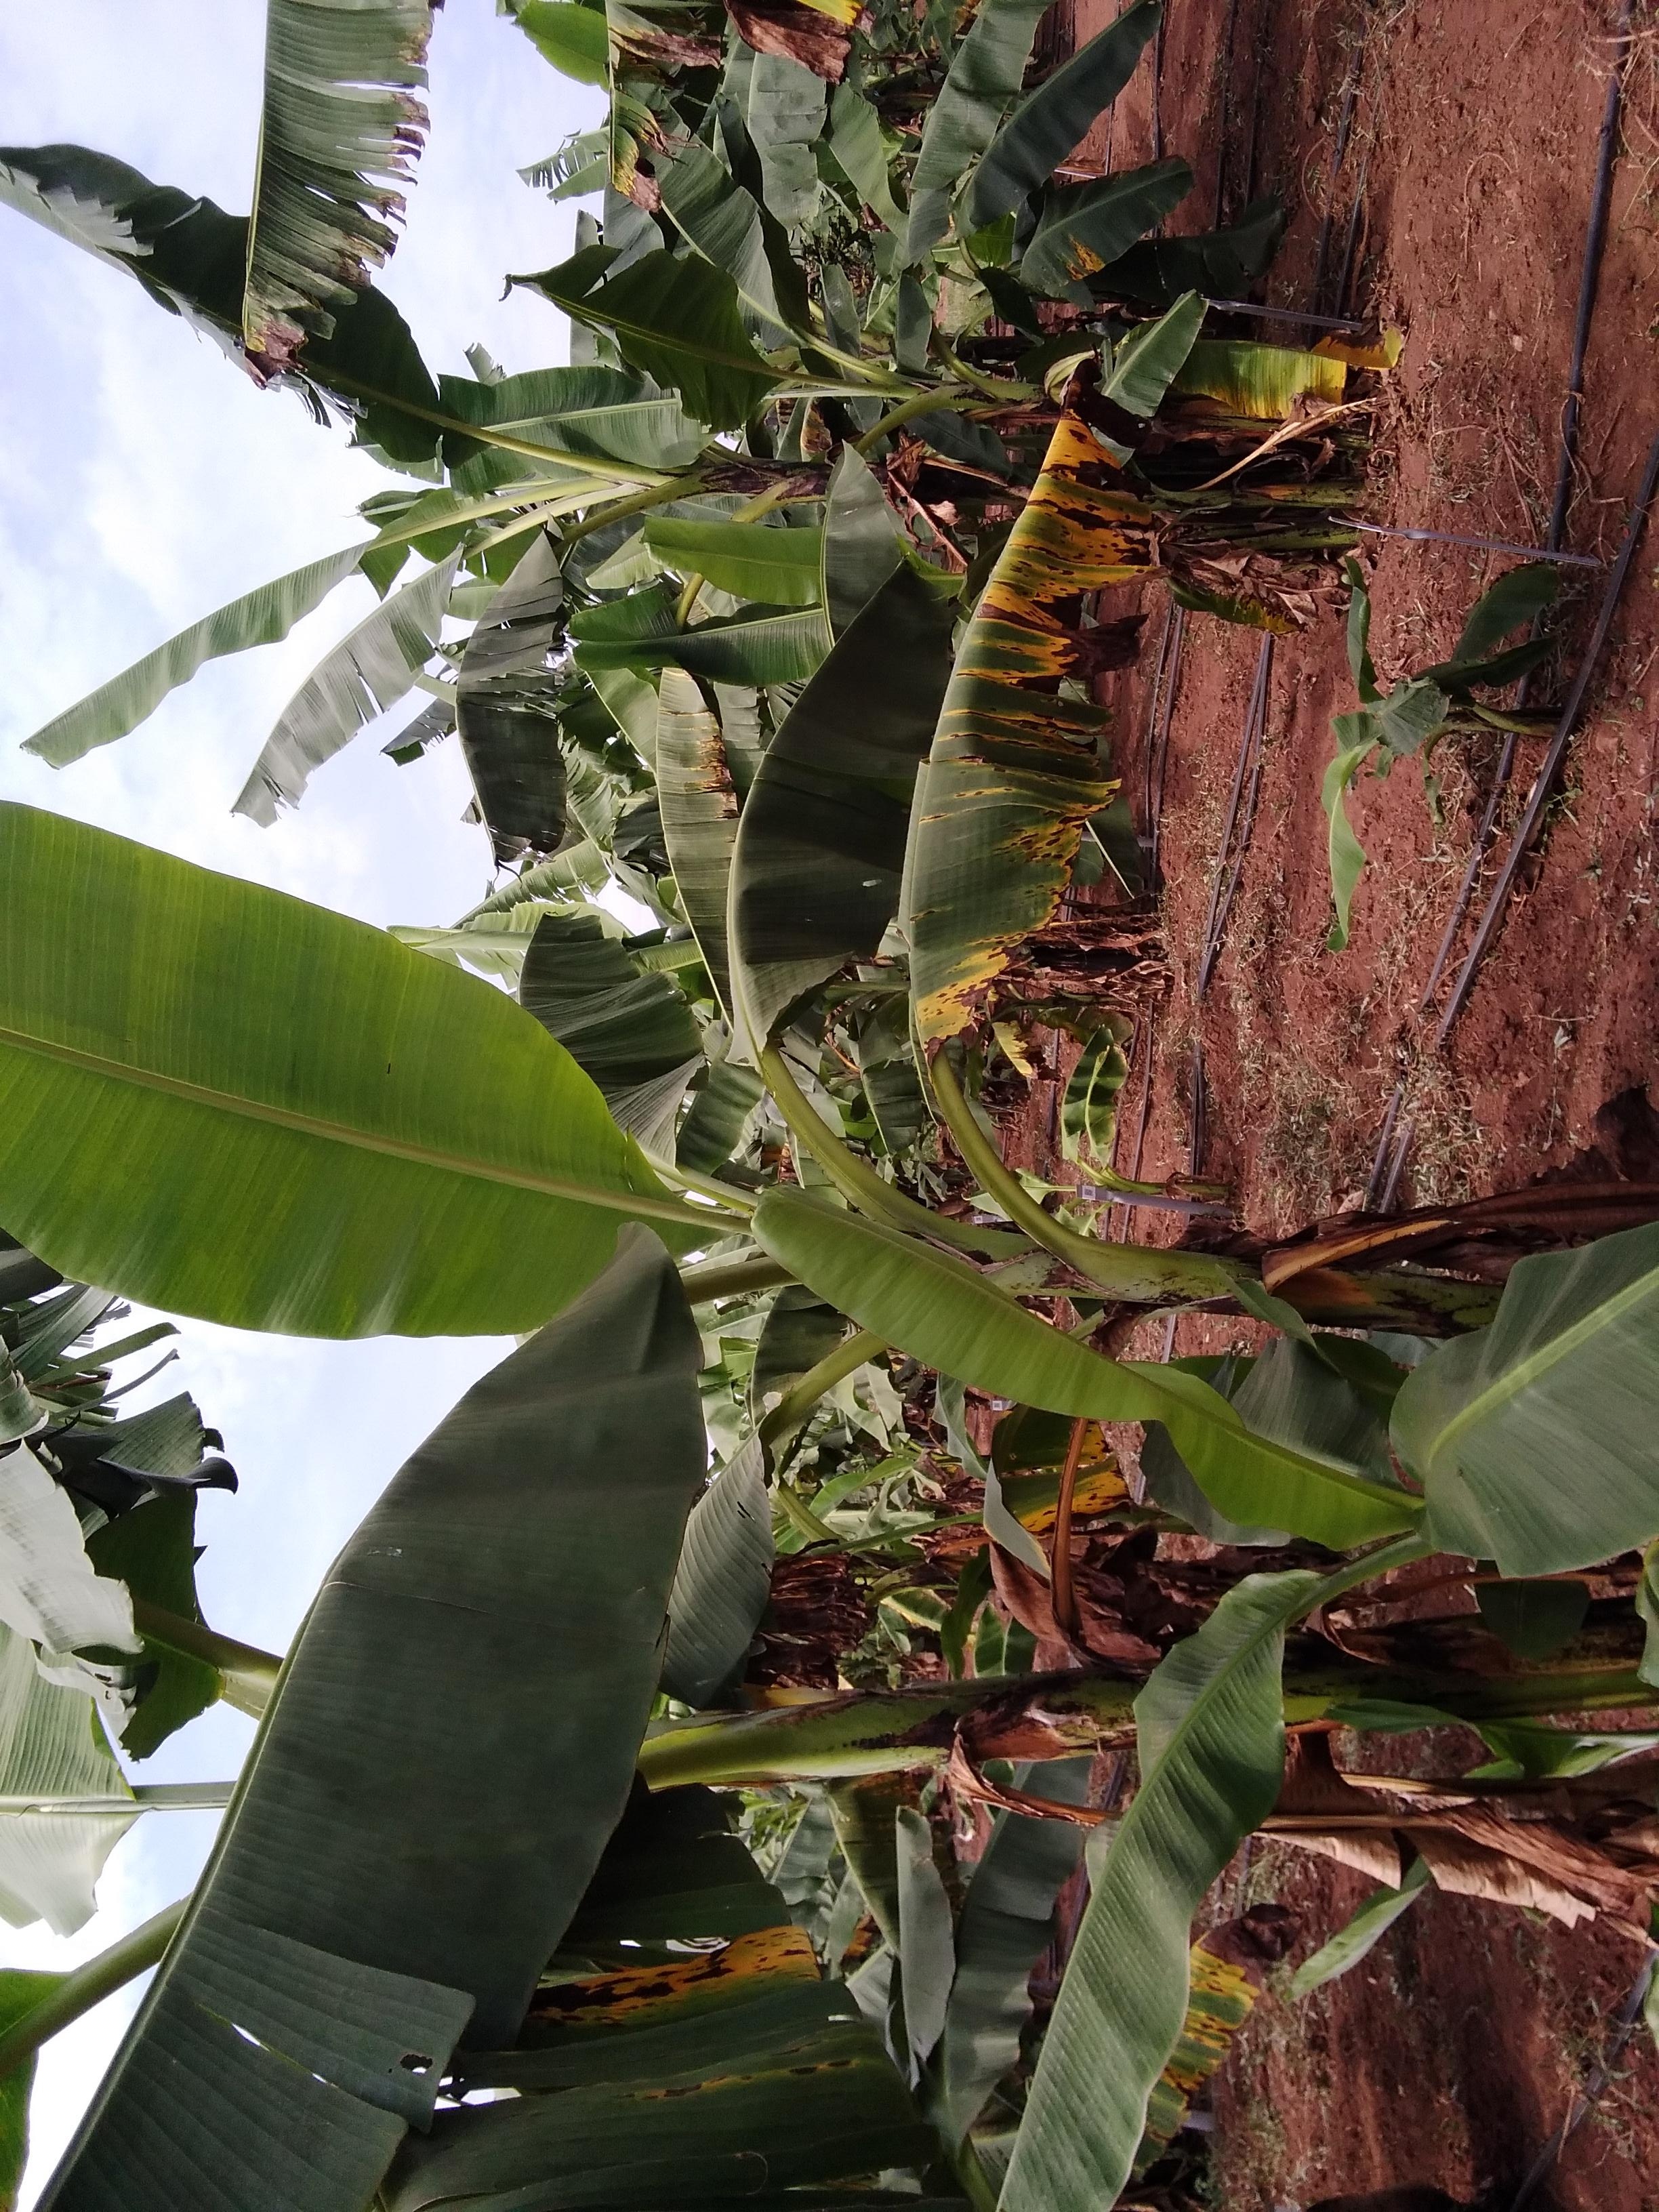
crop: banana
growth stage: vegetative
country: Uganda
